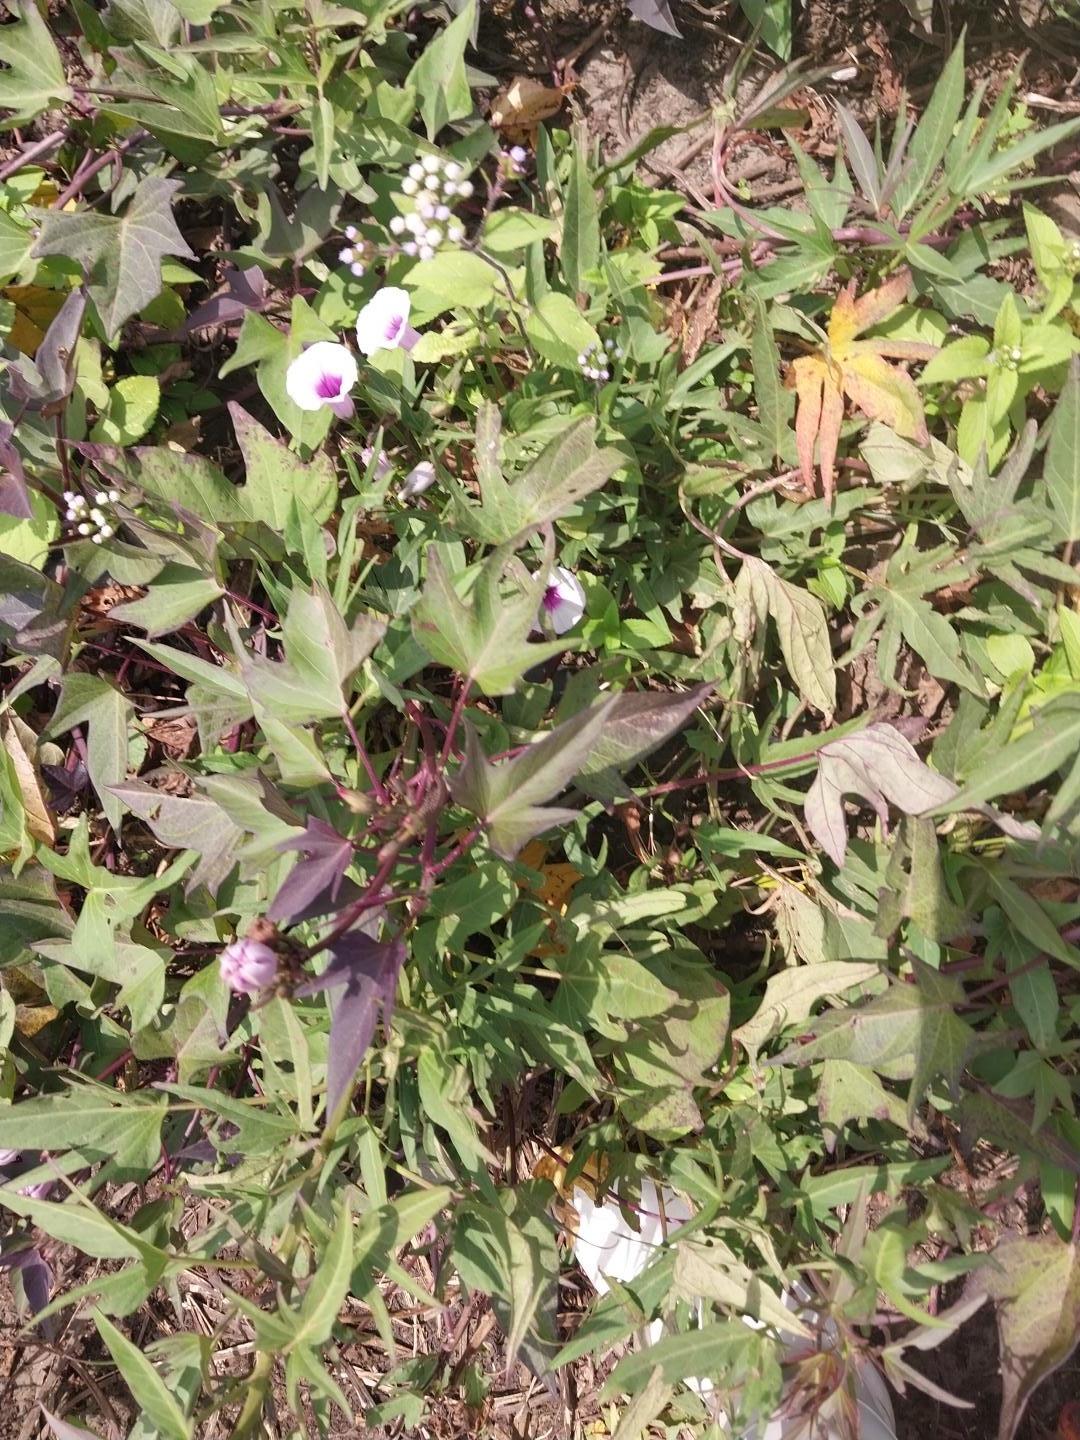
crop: sweet potato
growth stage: flowering
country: Tanzania
